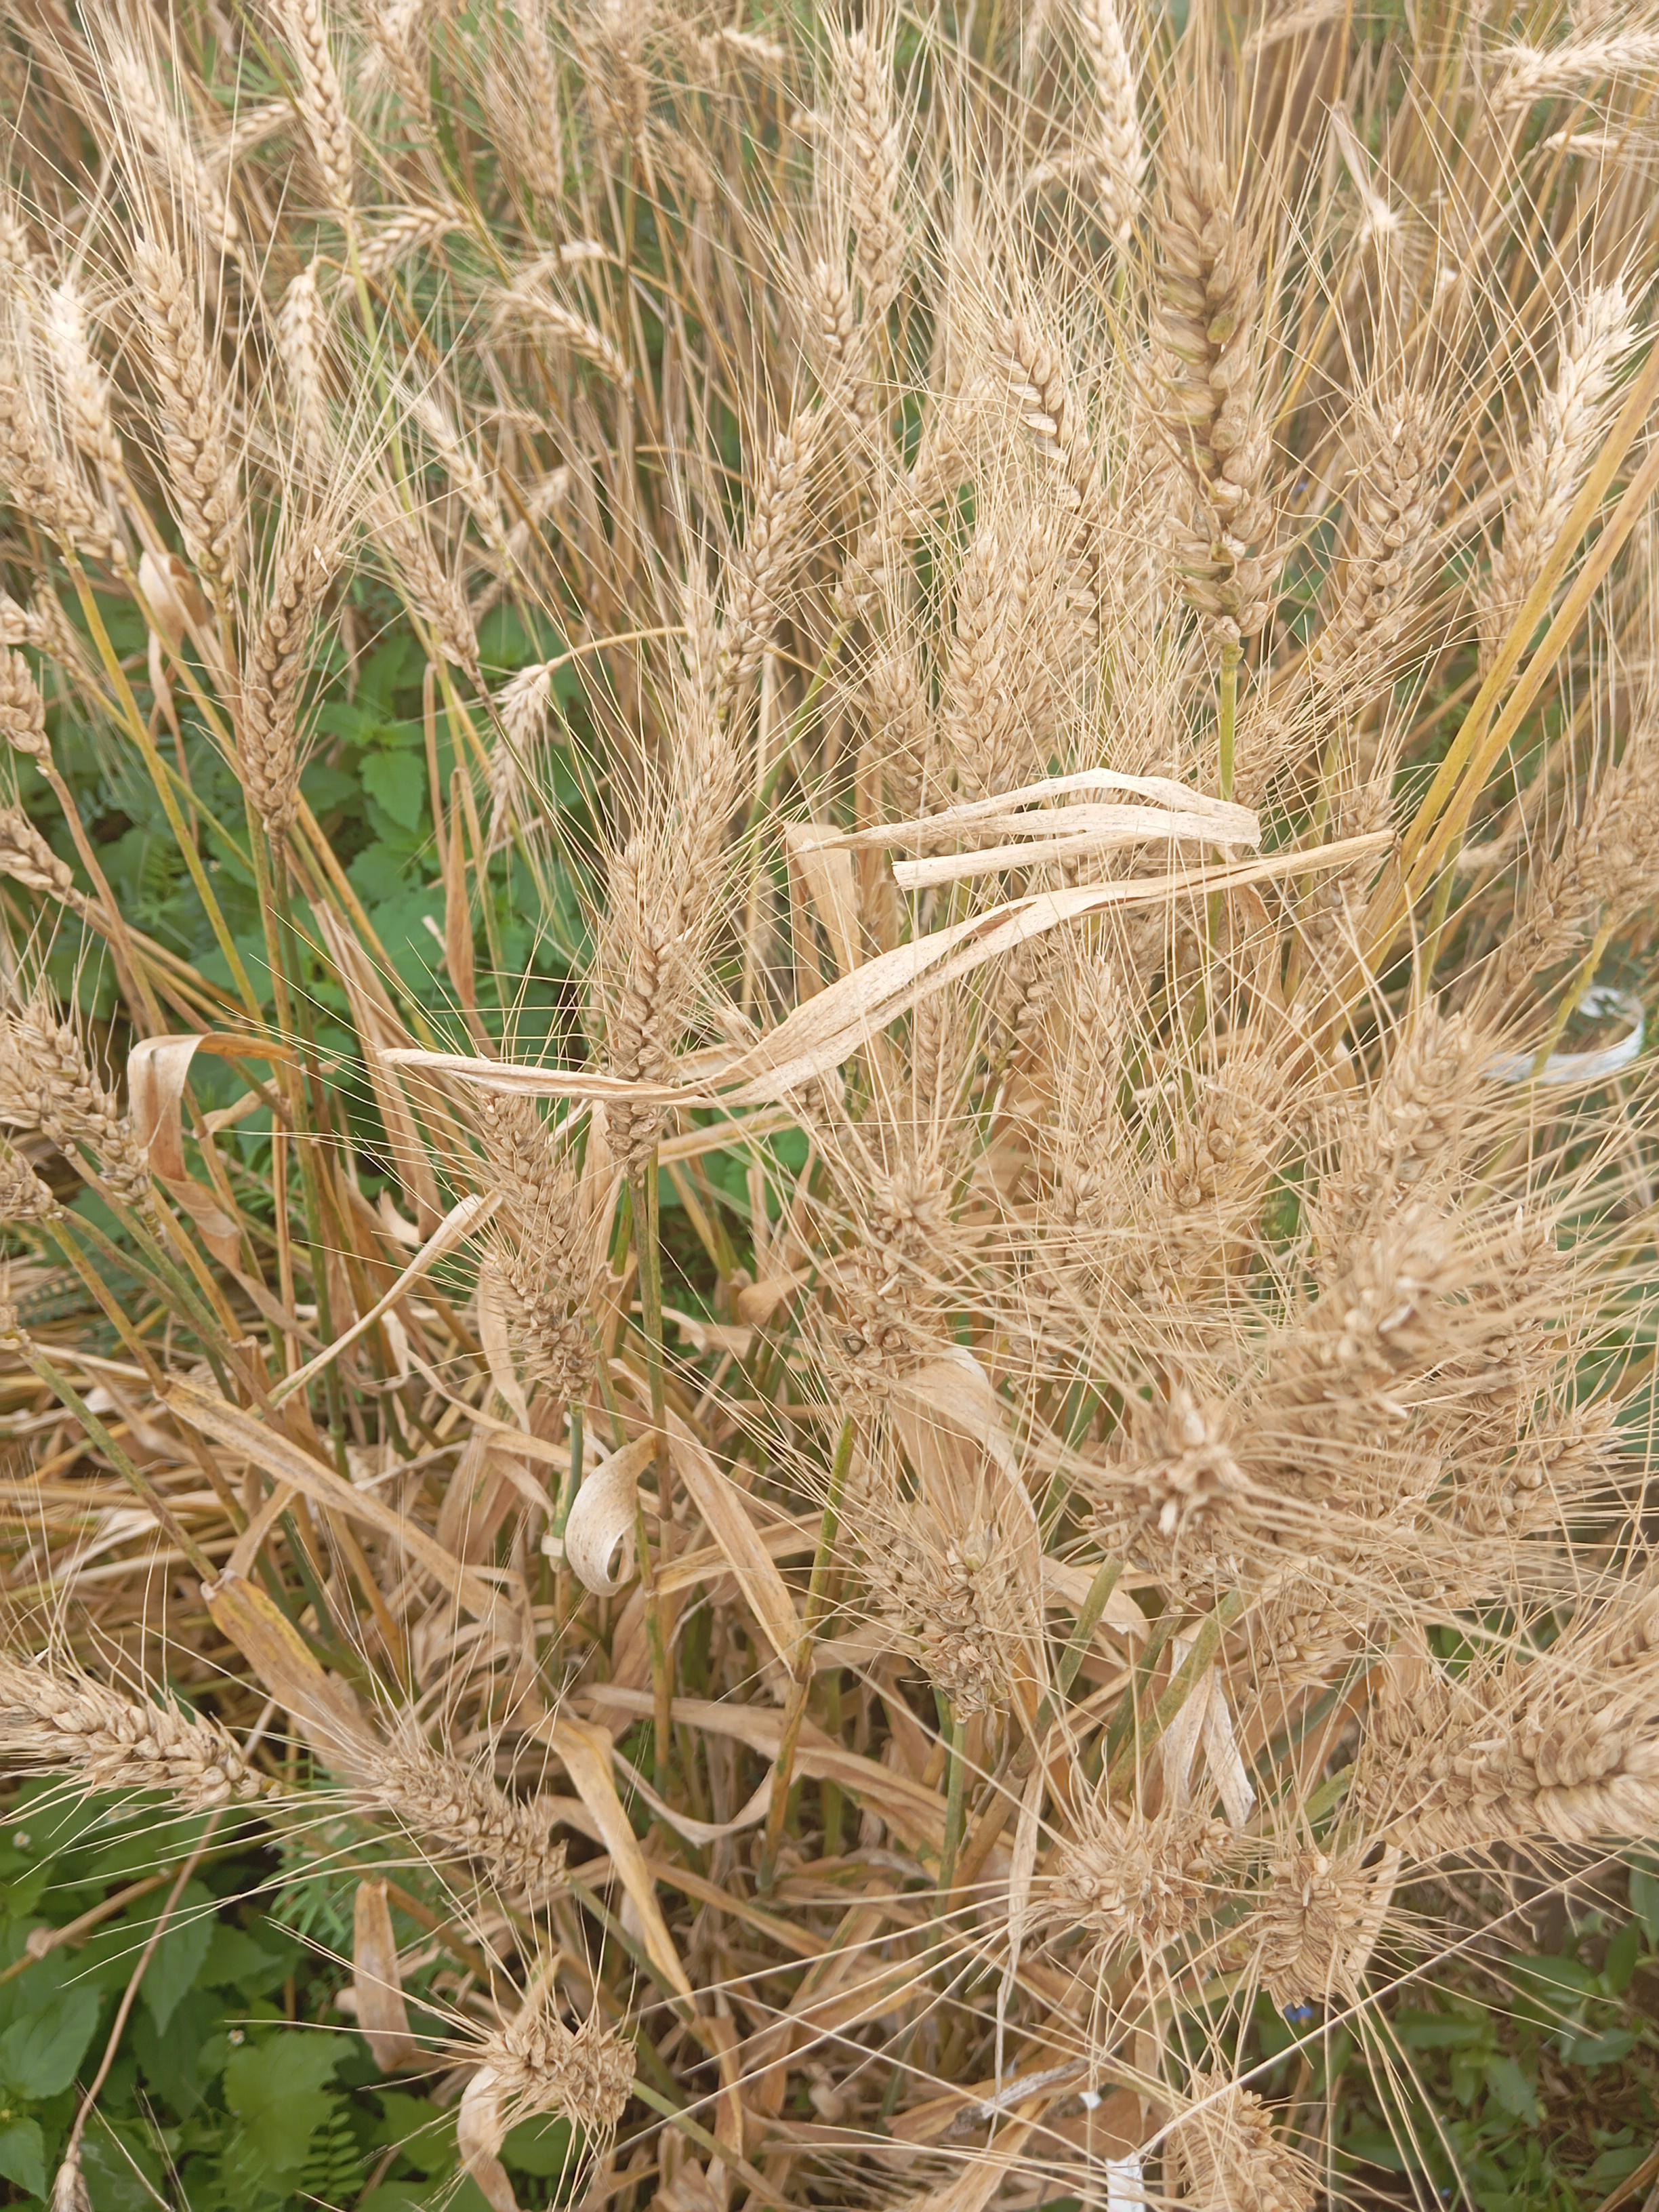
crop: wheat
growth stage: maturity
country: Kenya
